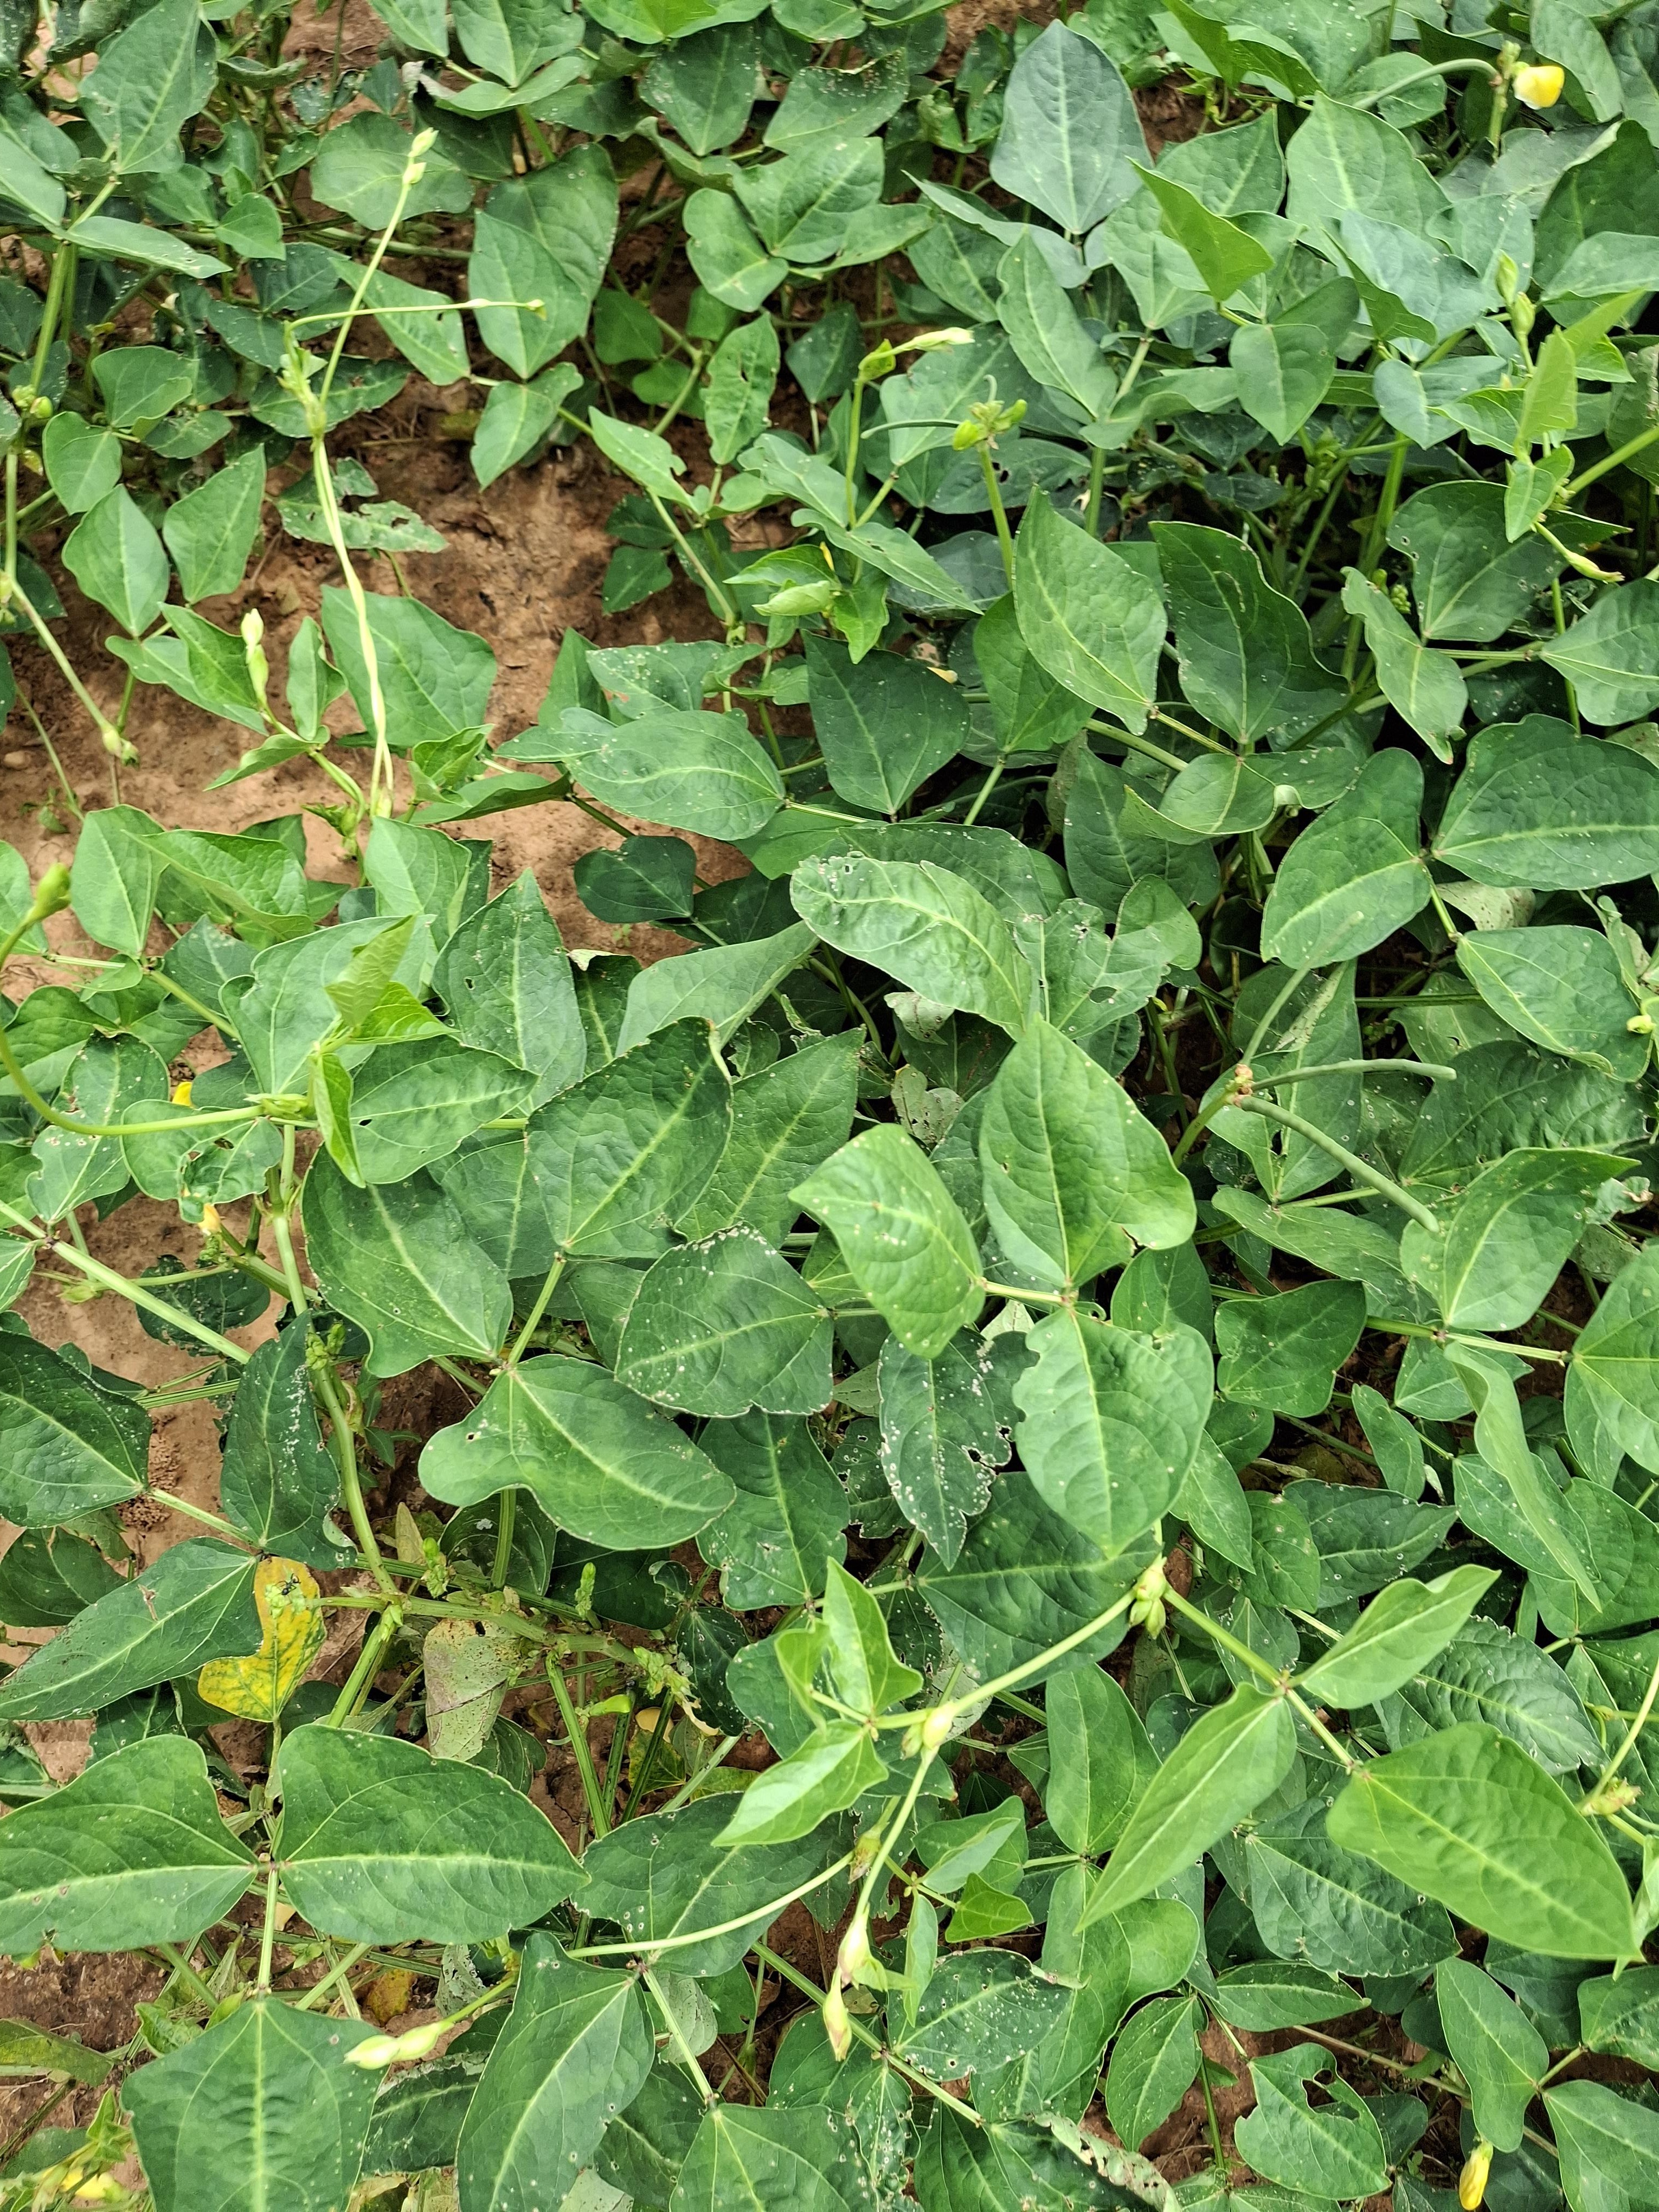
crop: cowpea
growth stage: development pod
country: Nigeria
